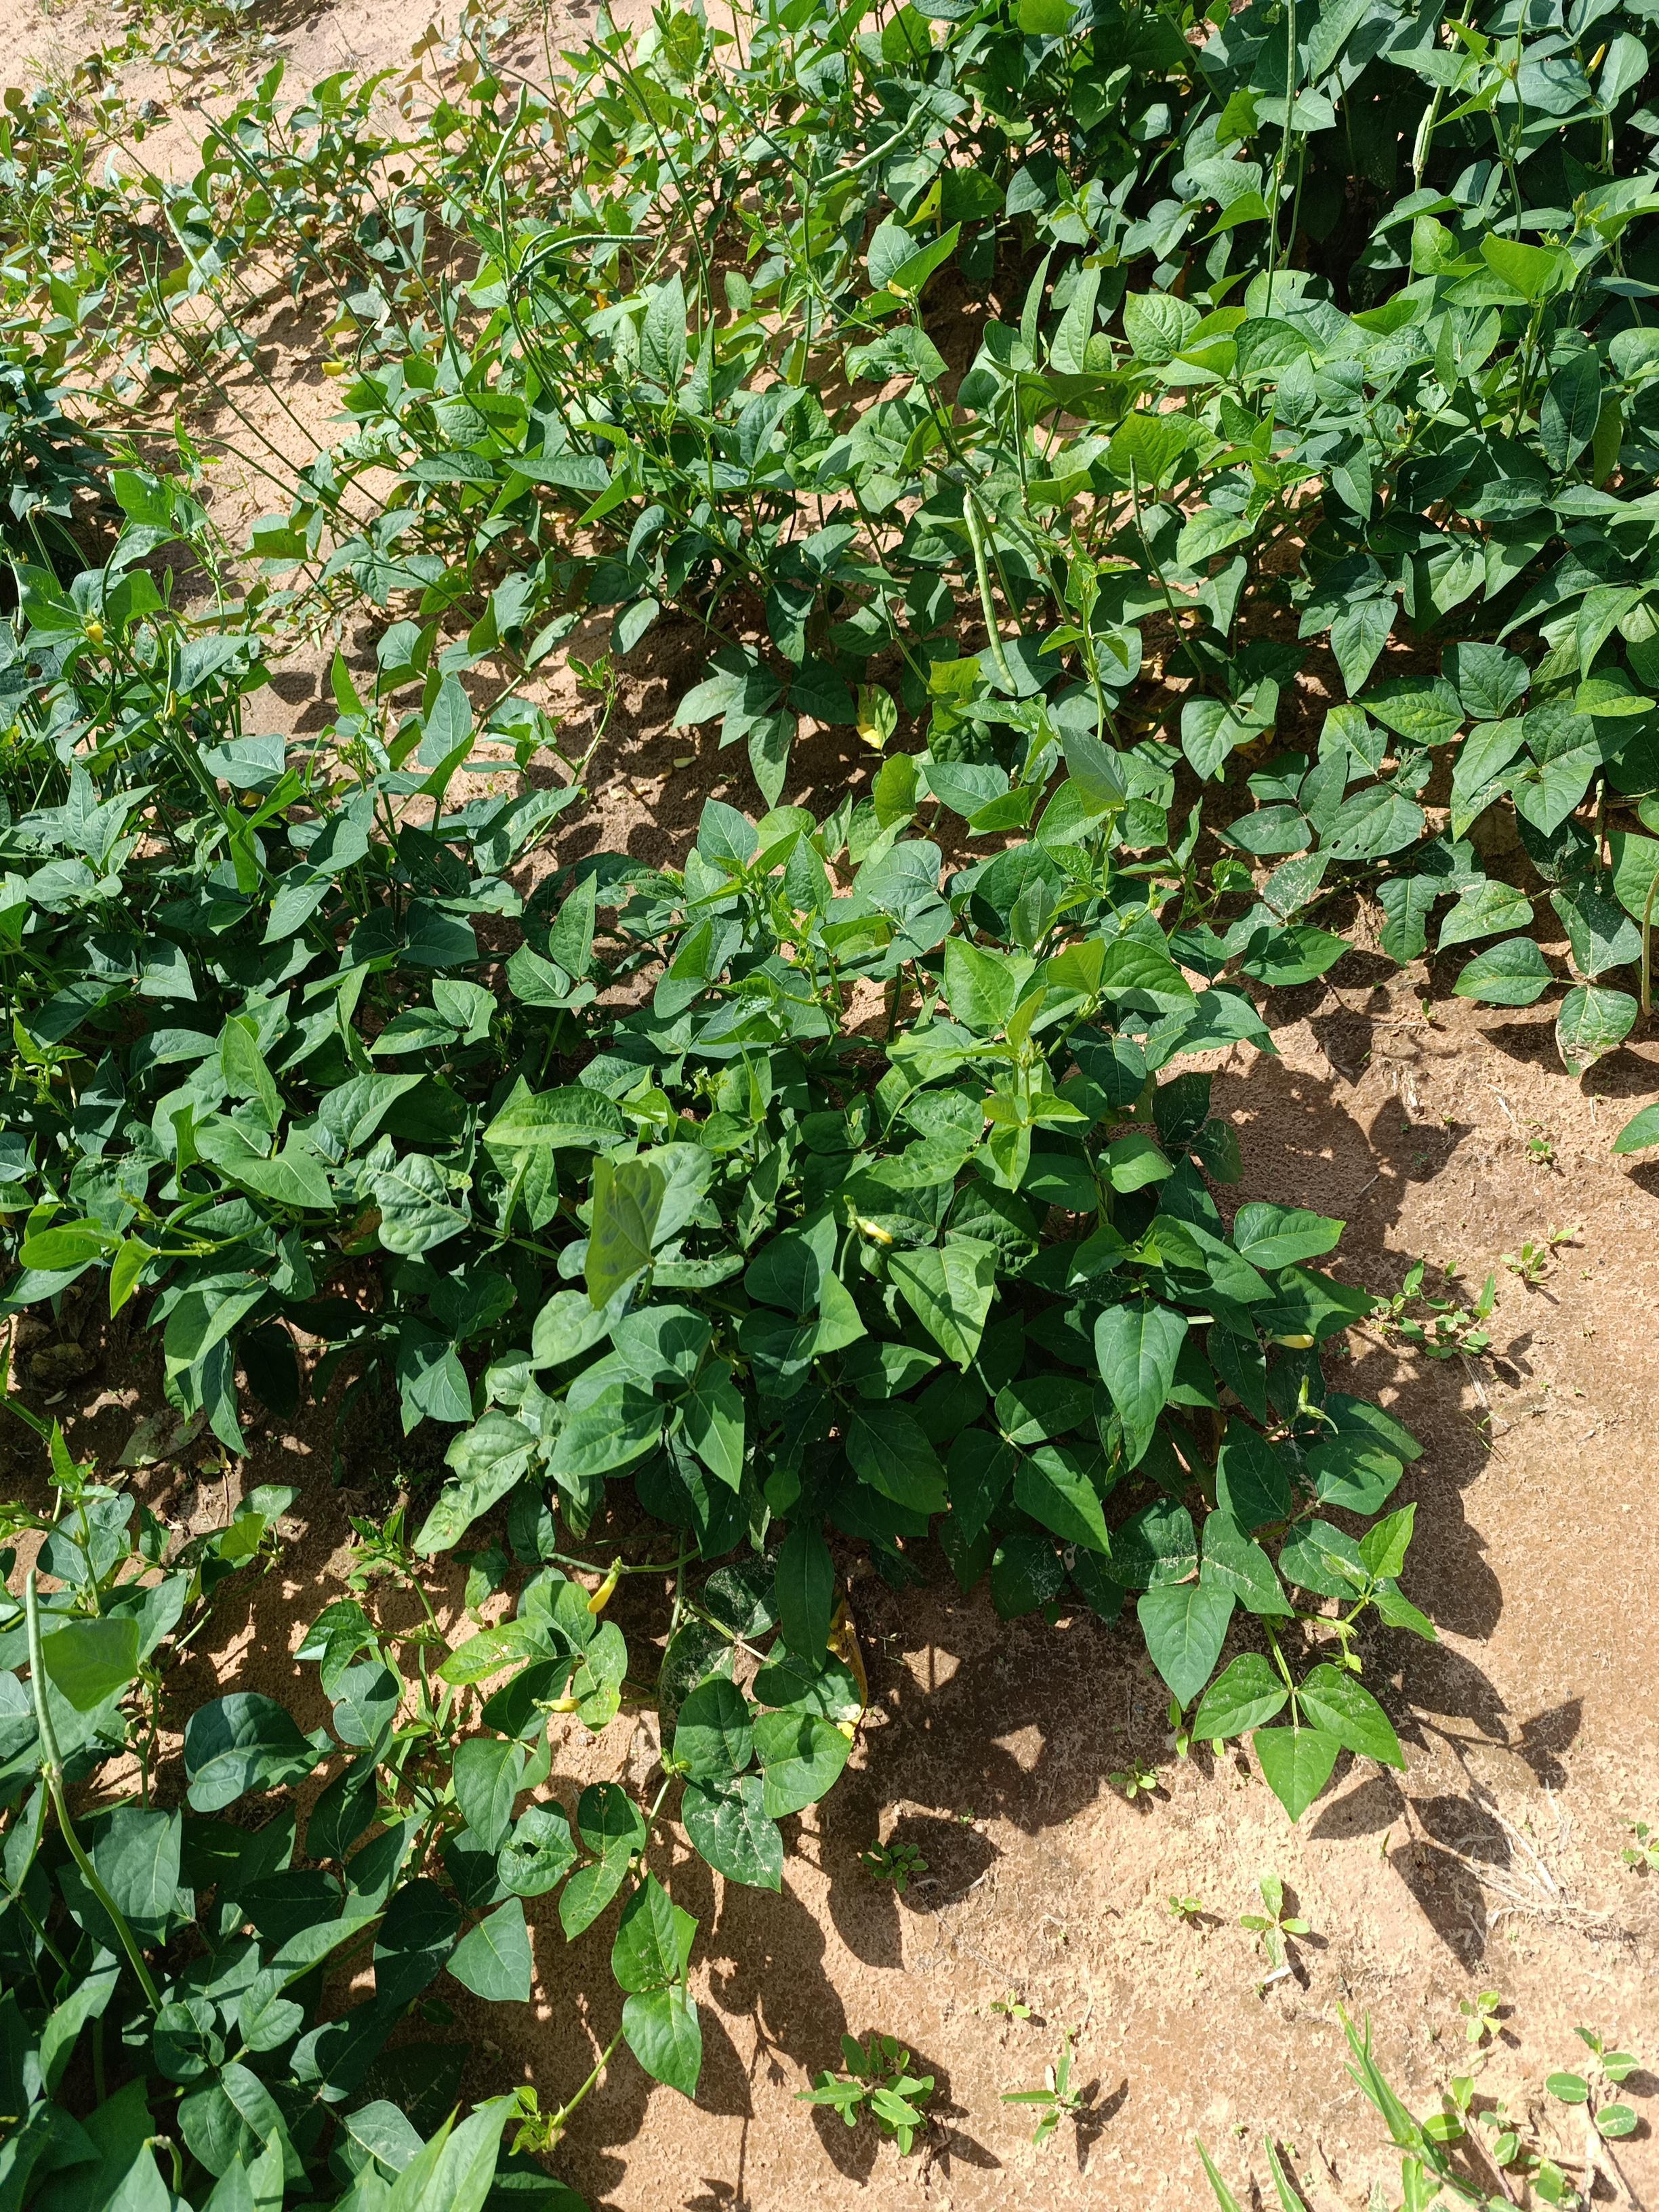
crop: cowpea
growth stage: development pod
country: Nigeria
